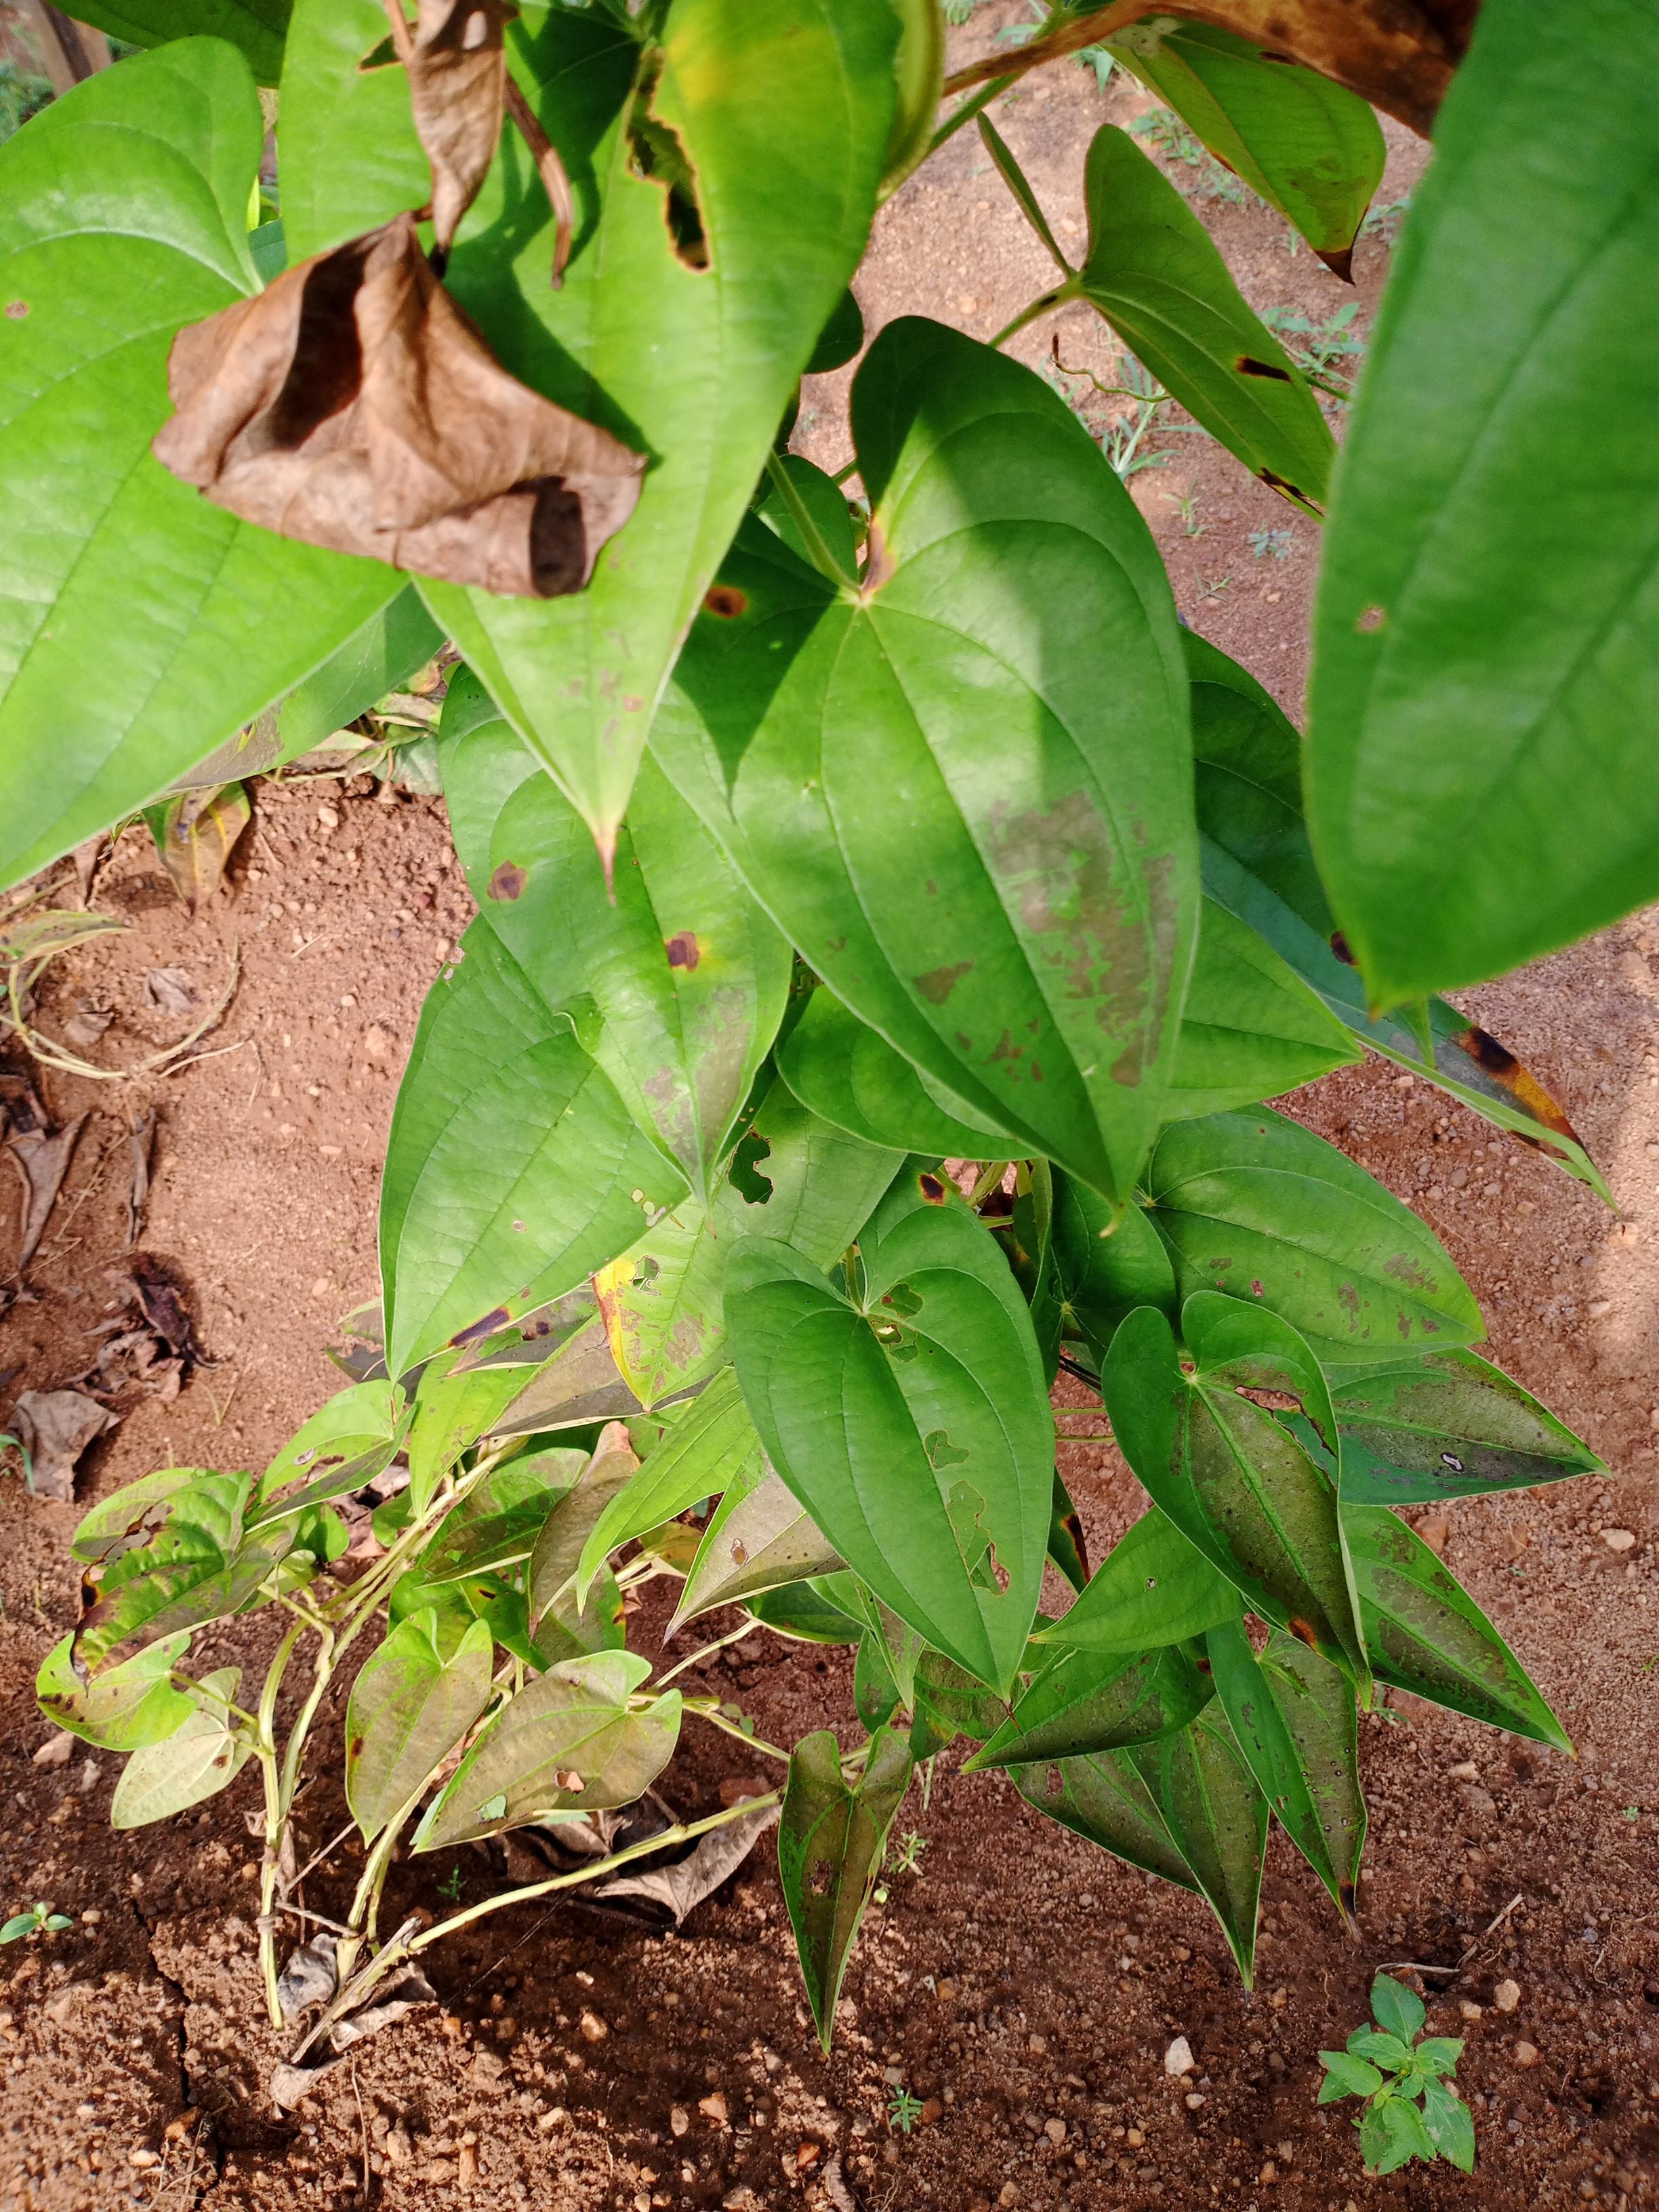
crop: yam
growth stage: vegetative
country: Nigeria
